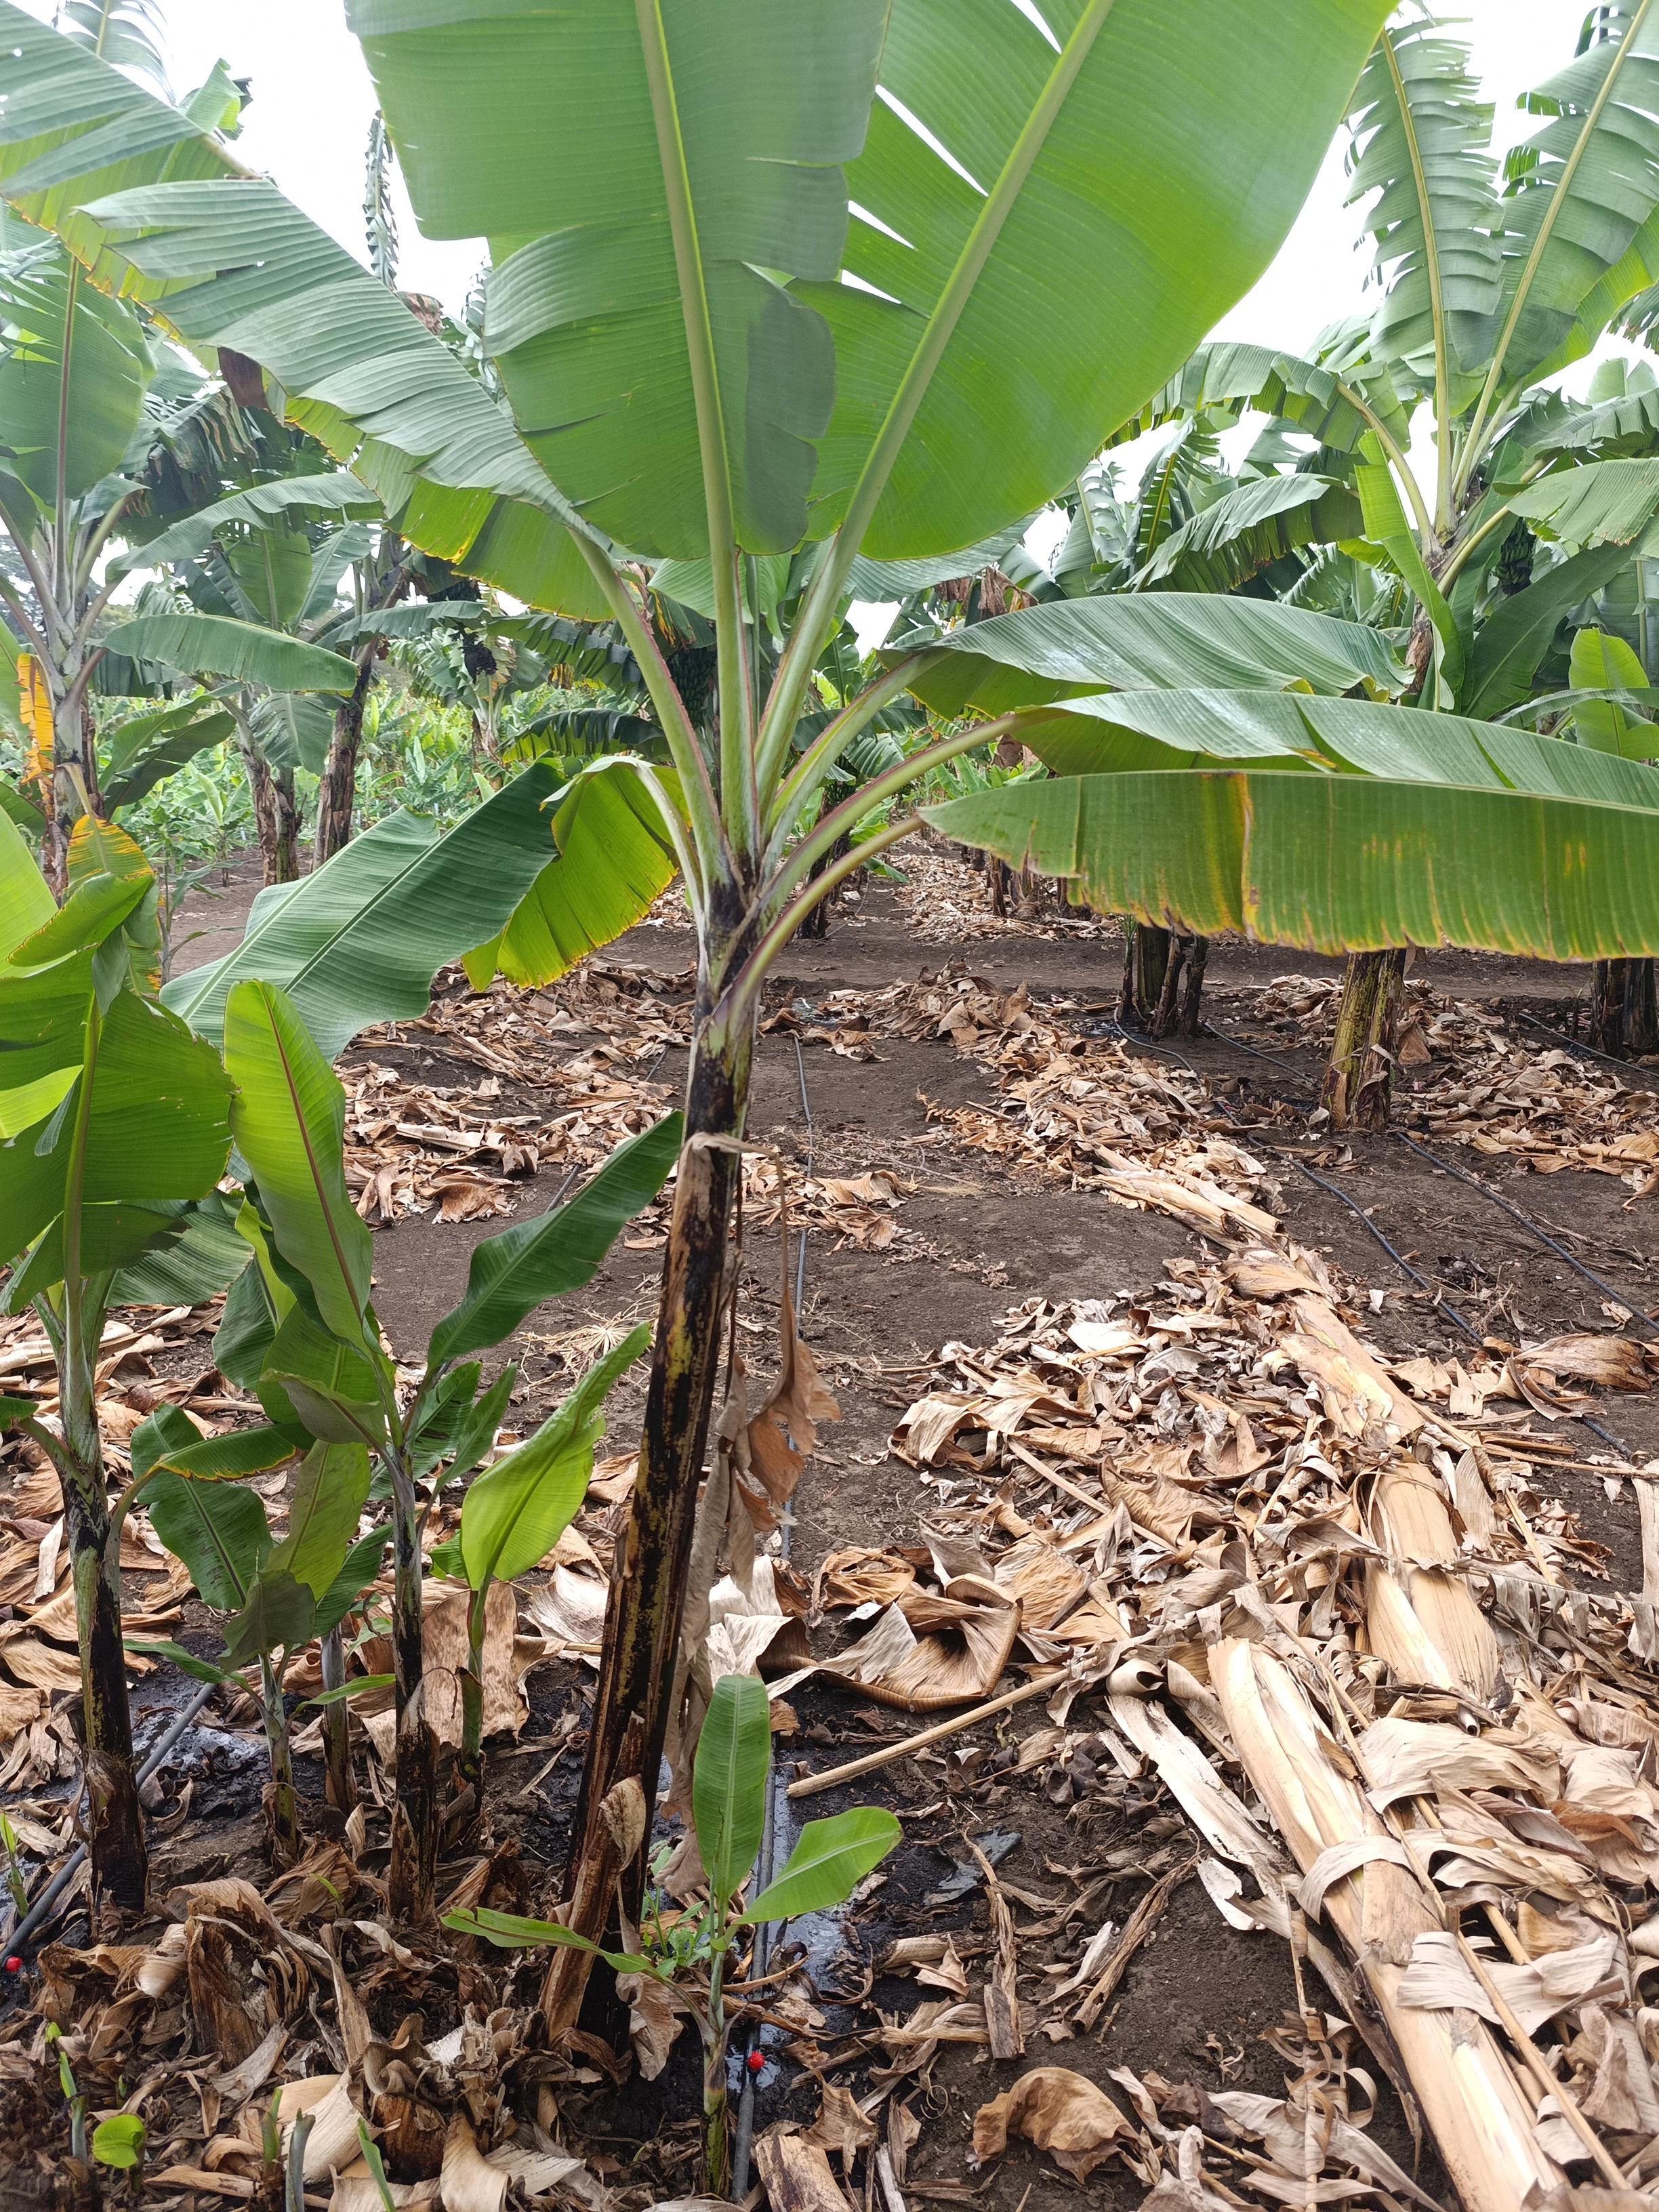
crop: banana
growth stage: vegetative
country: Tanzania
